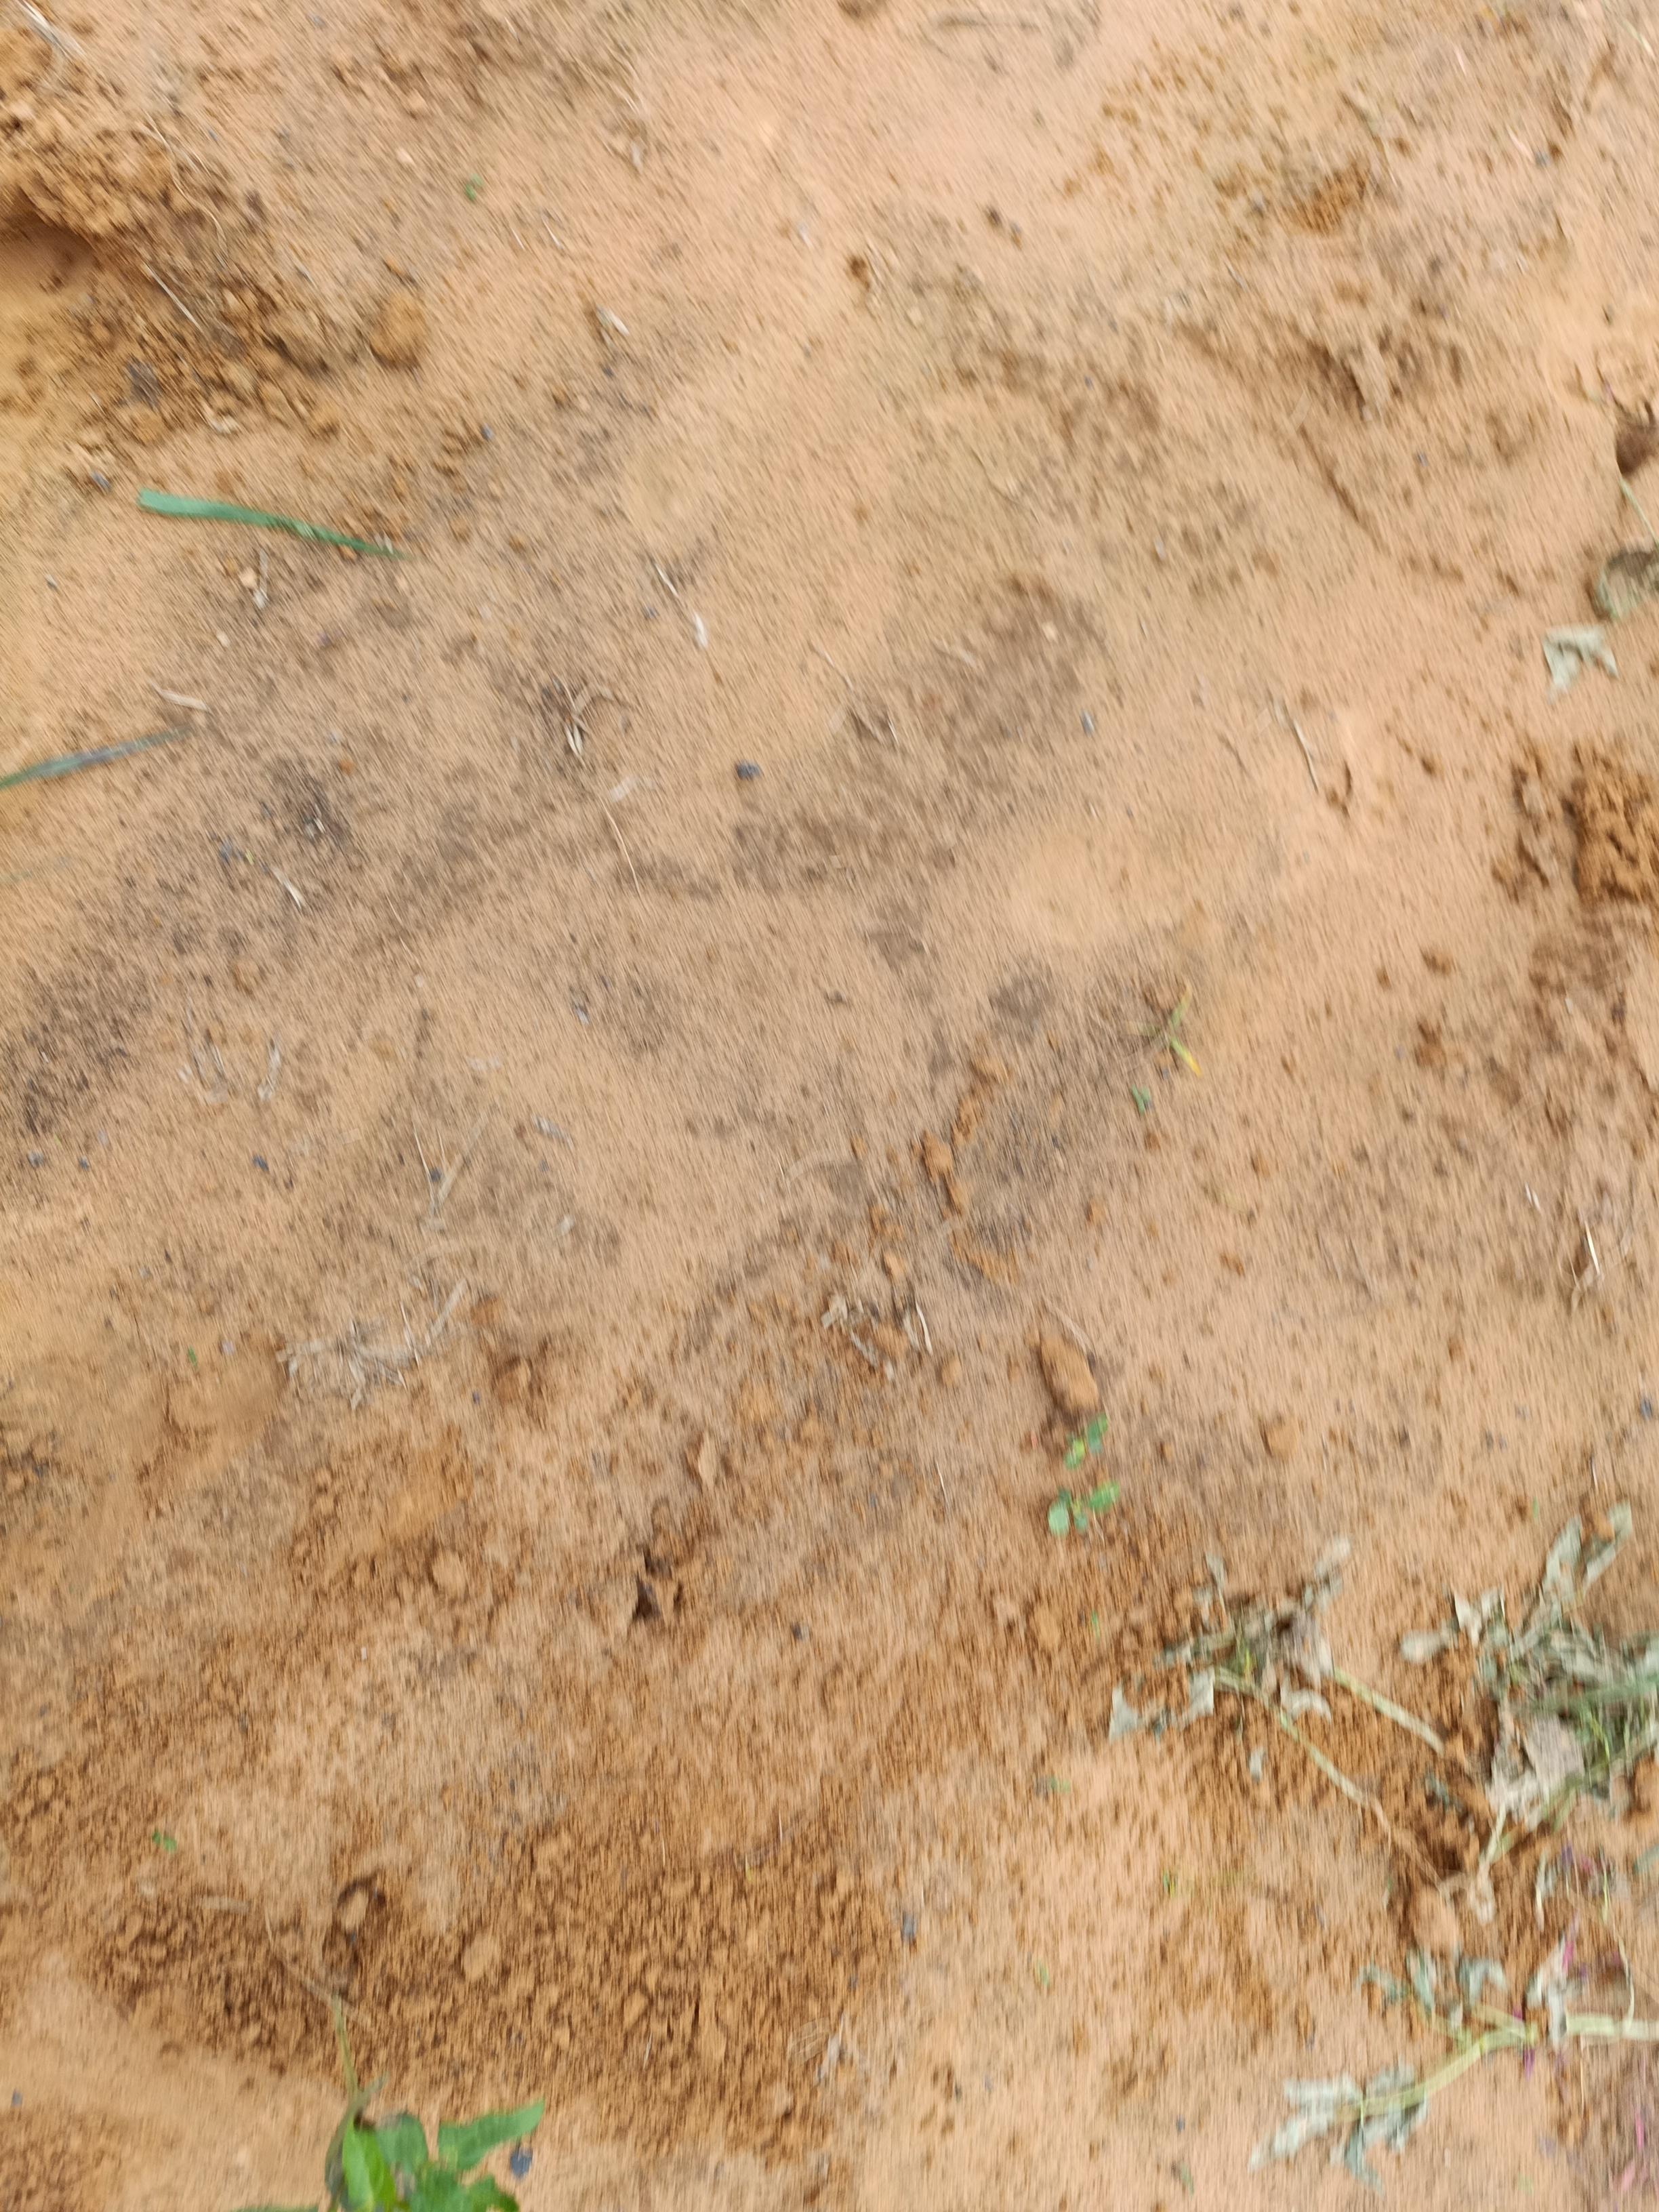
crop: cowpea
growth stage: emergence
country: Nigeria
